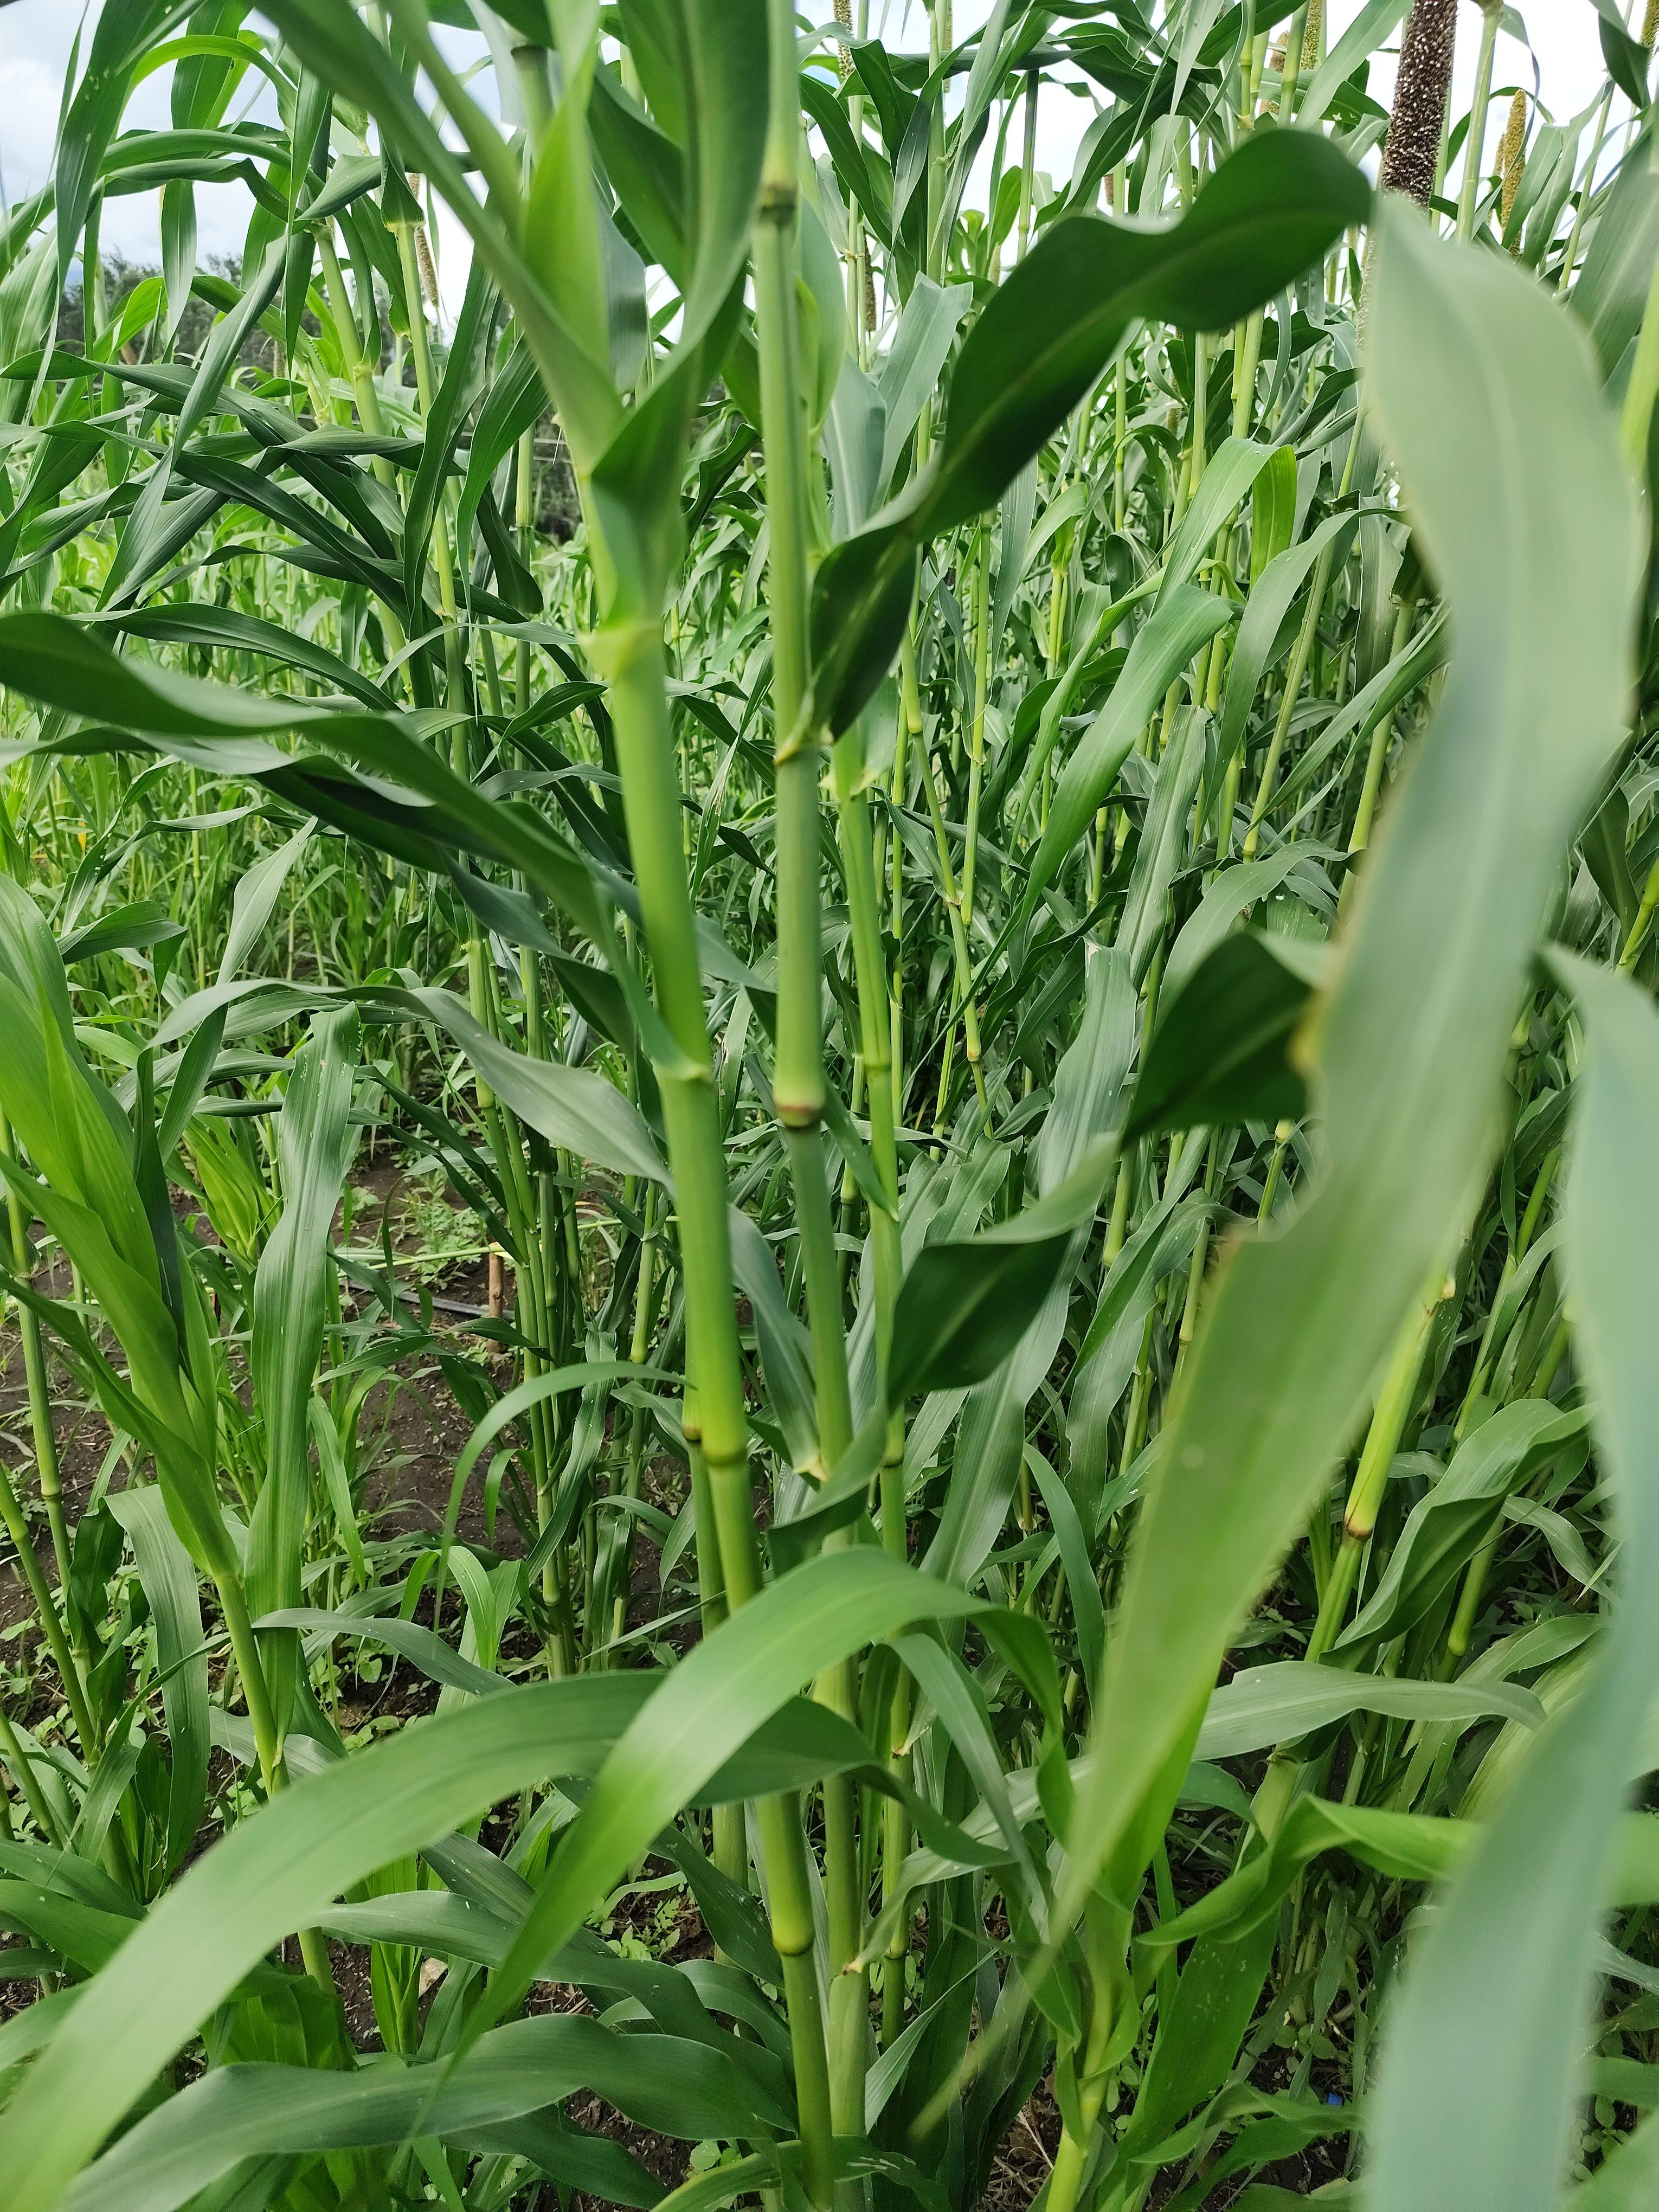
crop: pearl millet
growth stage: heading tuber
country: Tanzania
